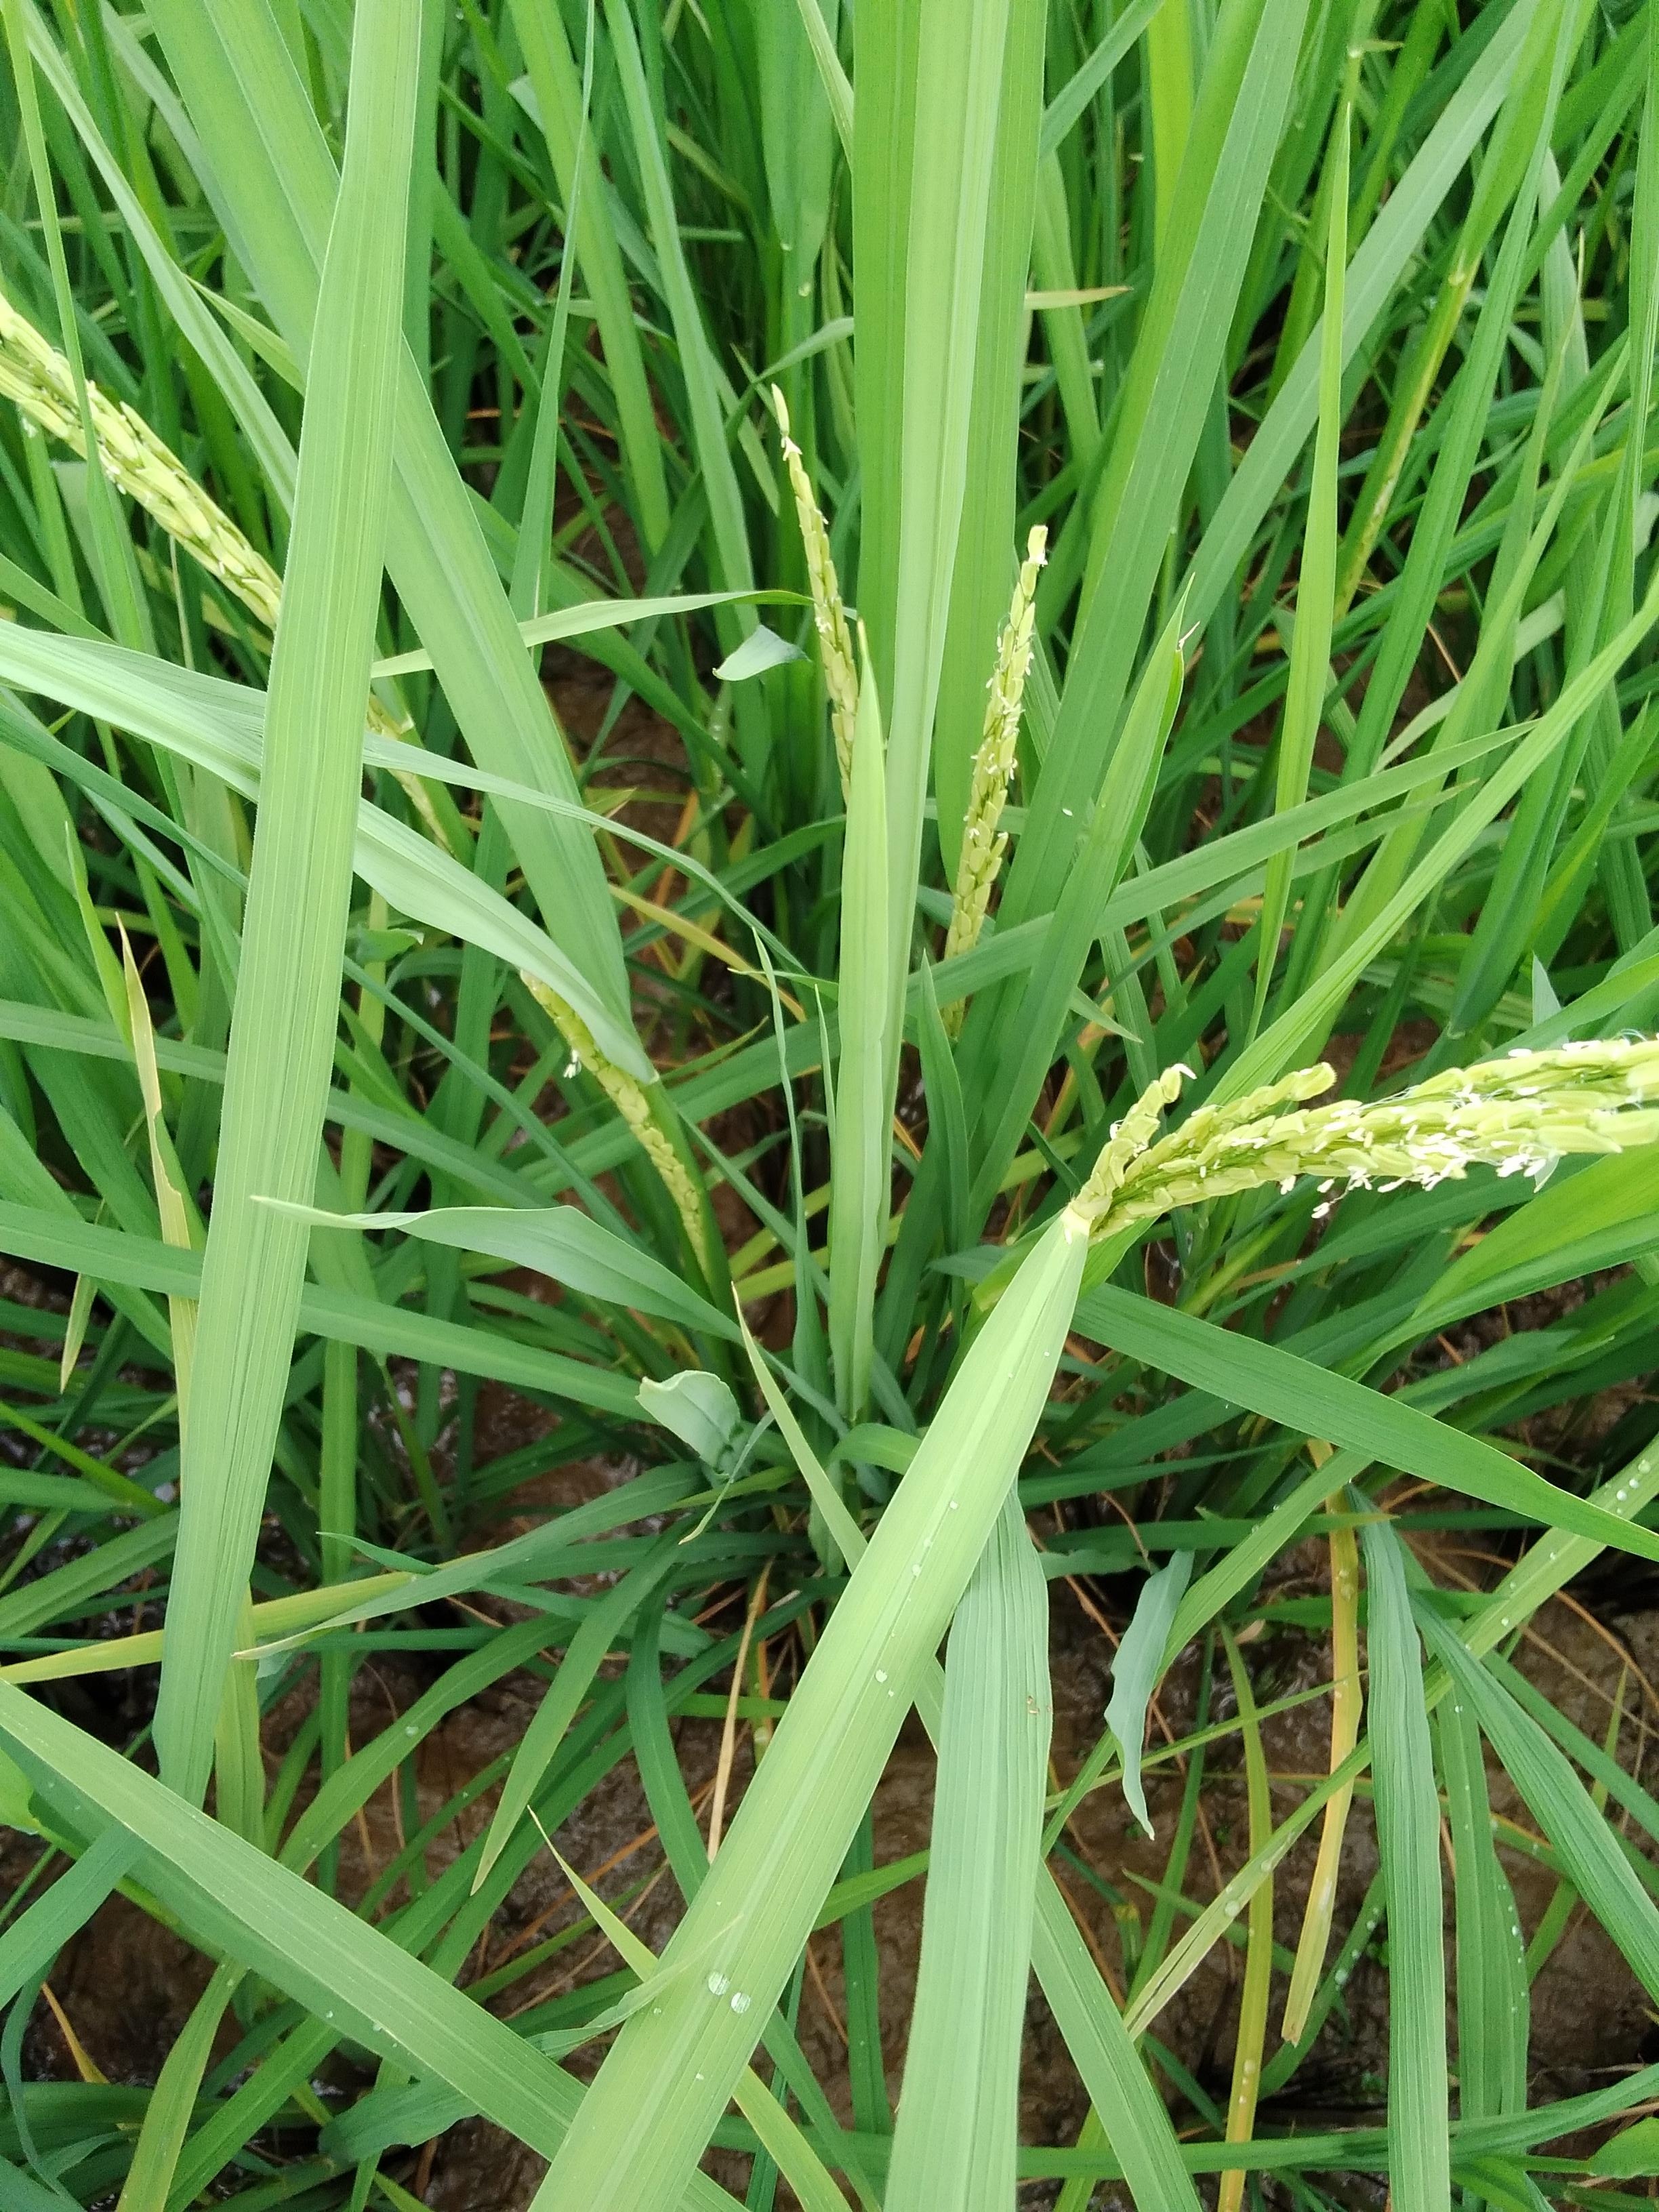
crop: rice
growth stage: heading
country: Nigeria
